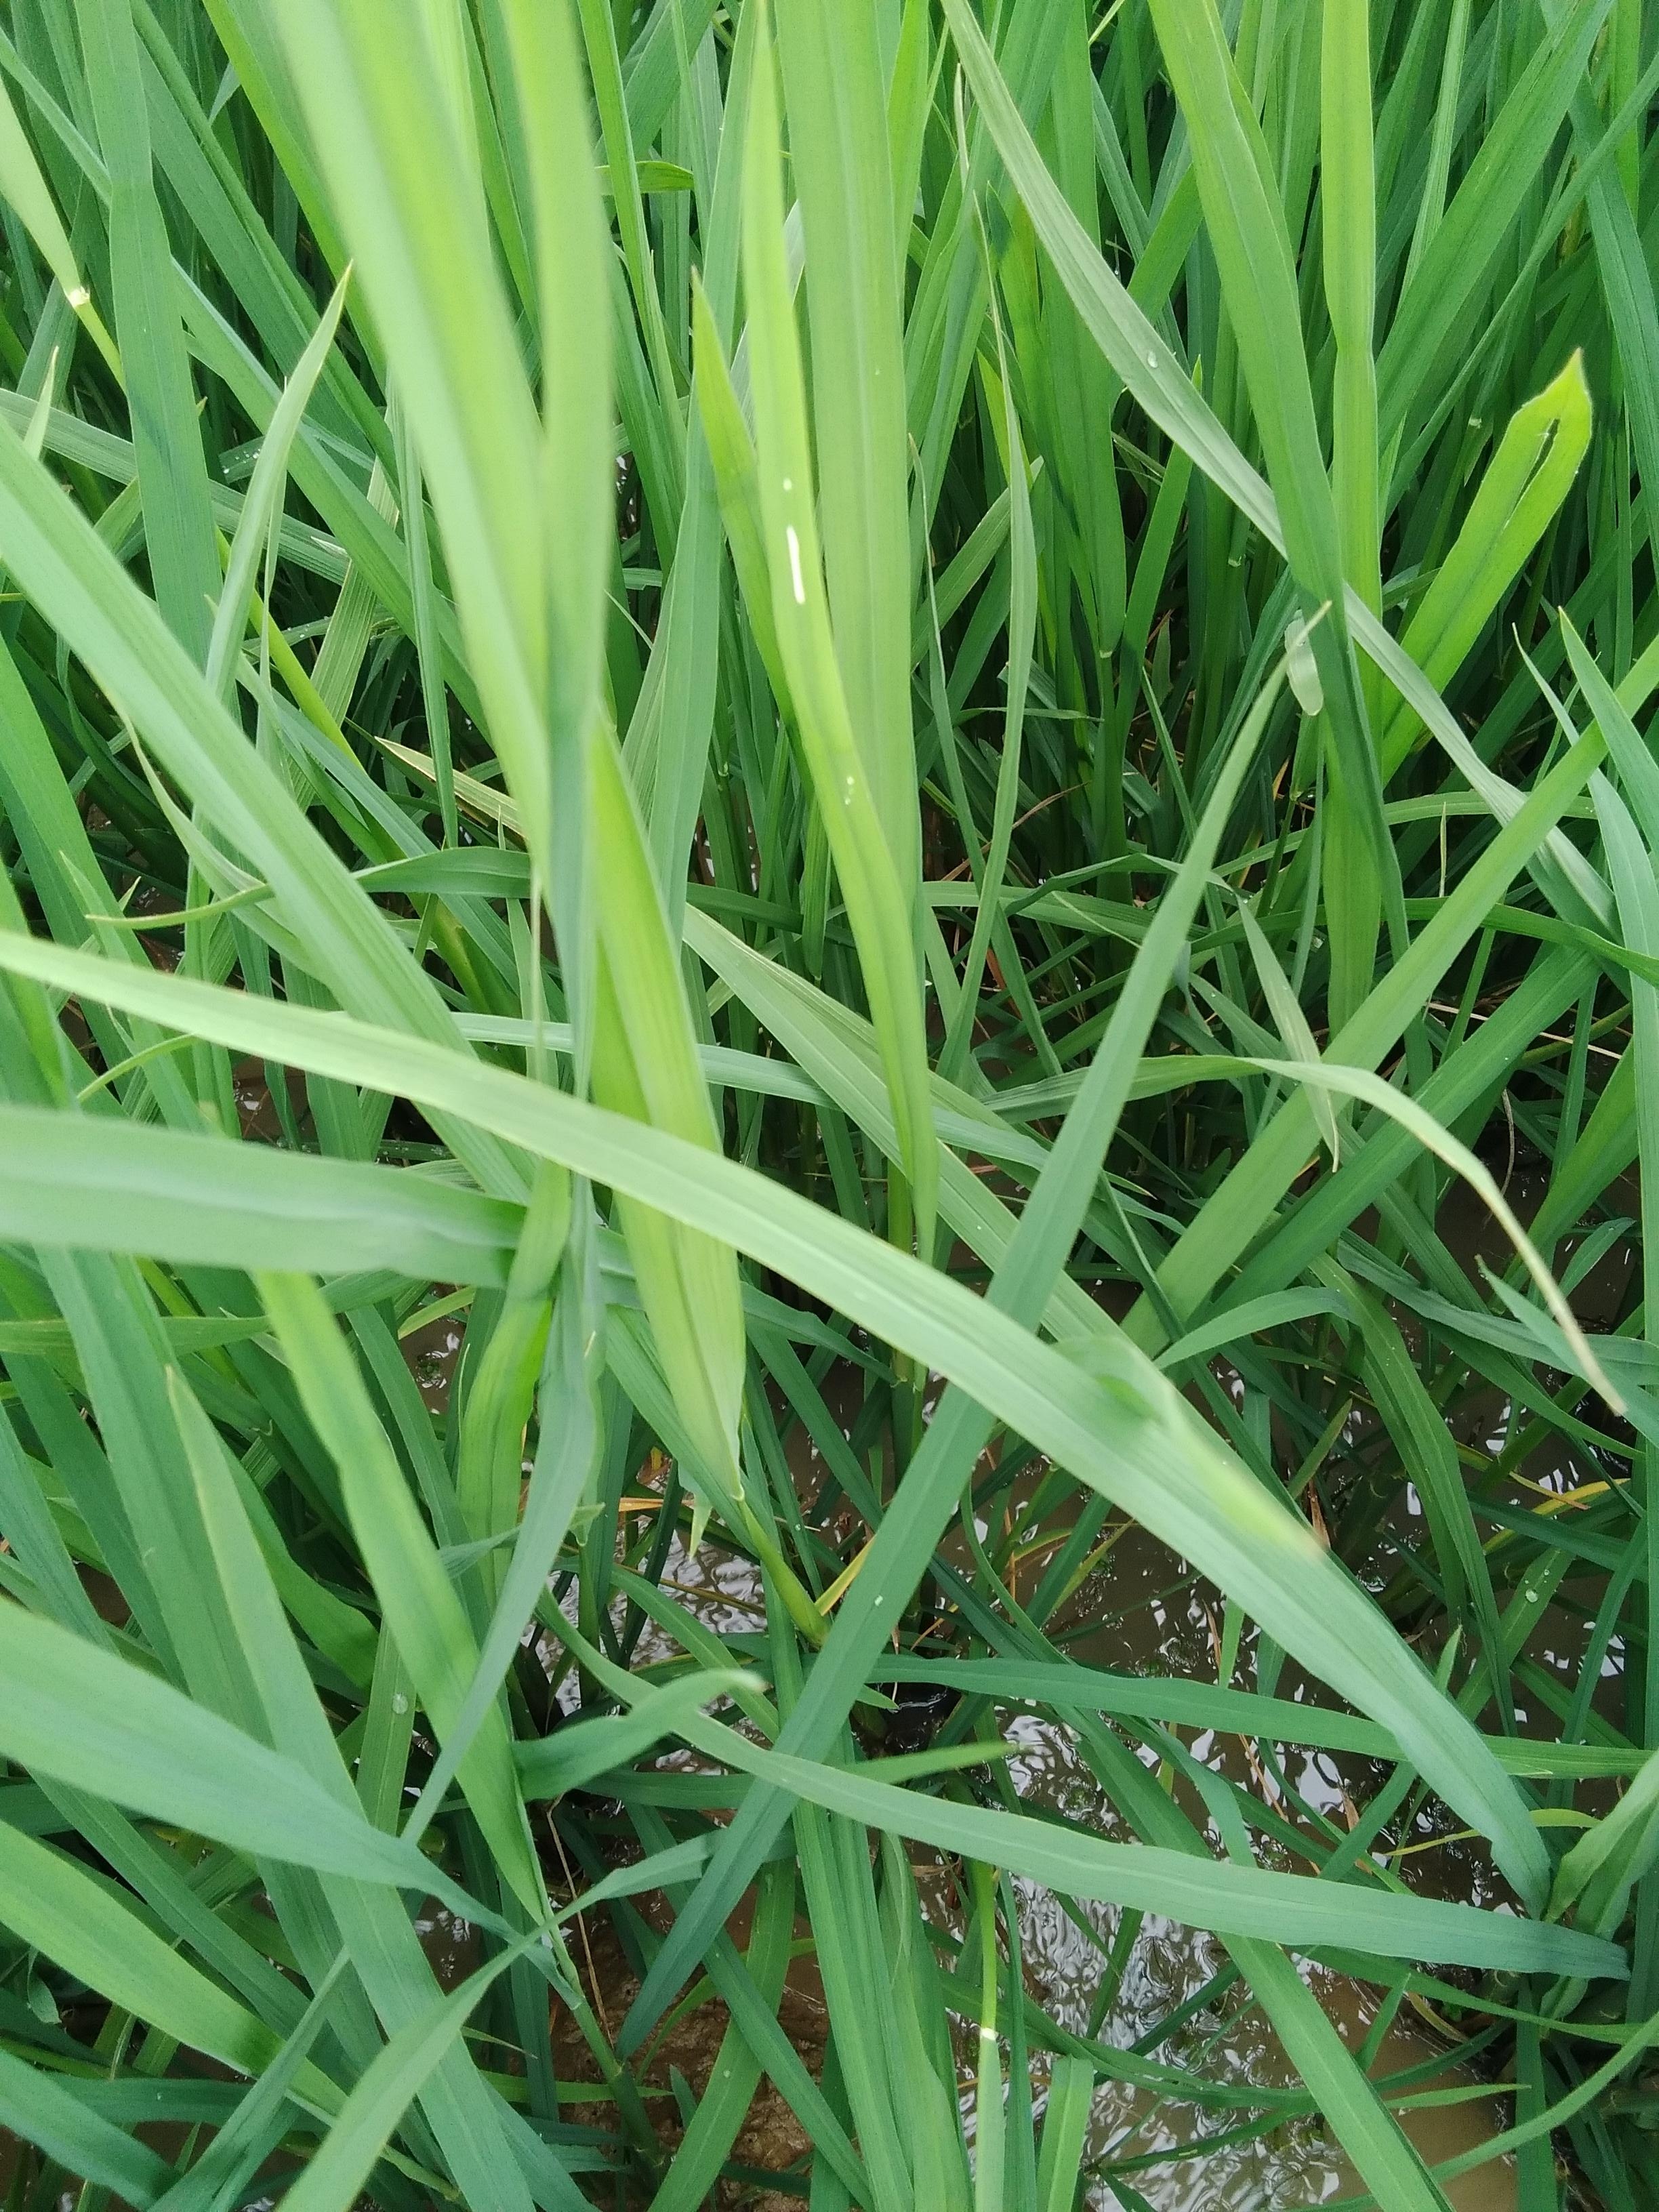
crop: rice
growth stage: booting
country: Nigeria
